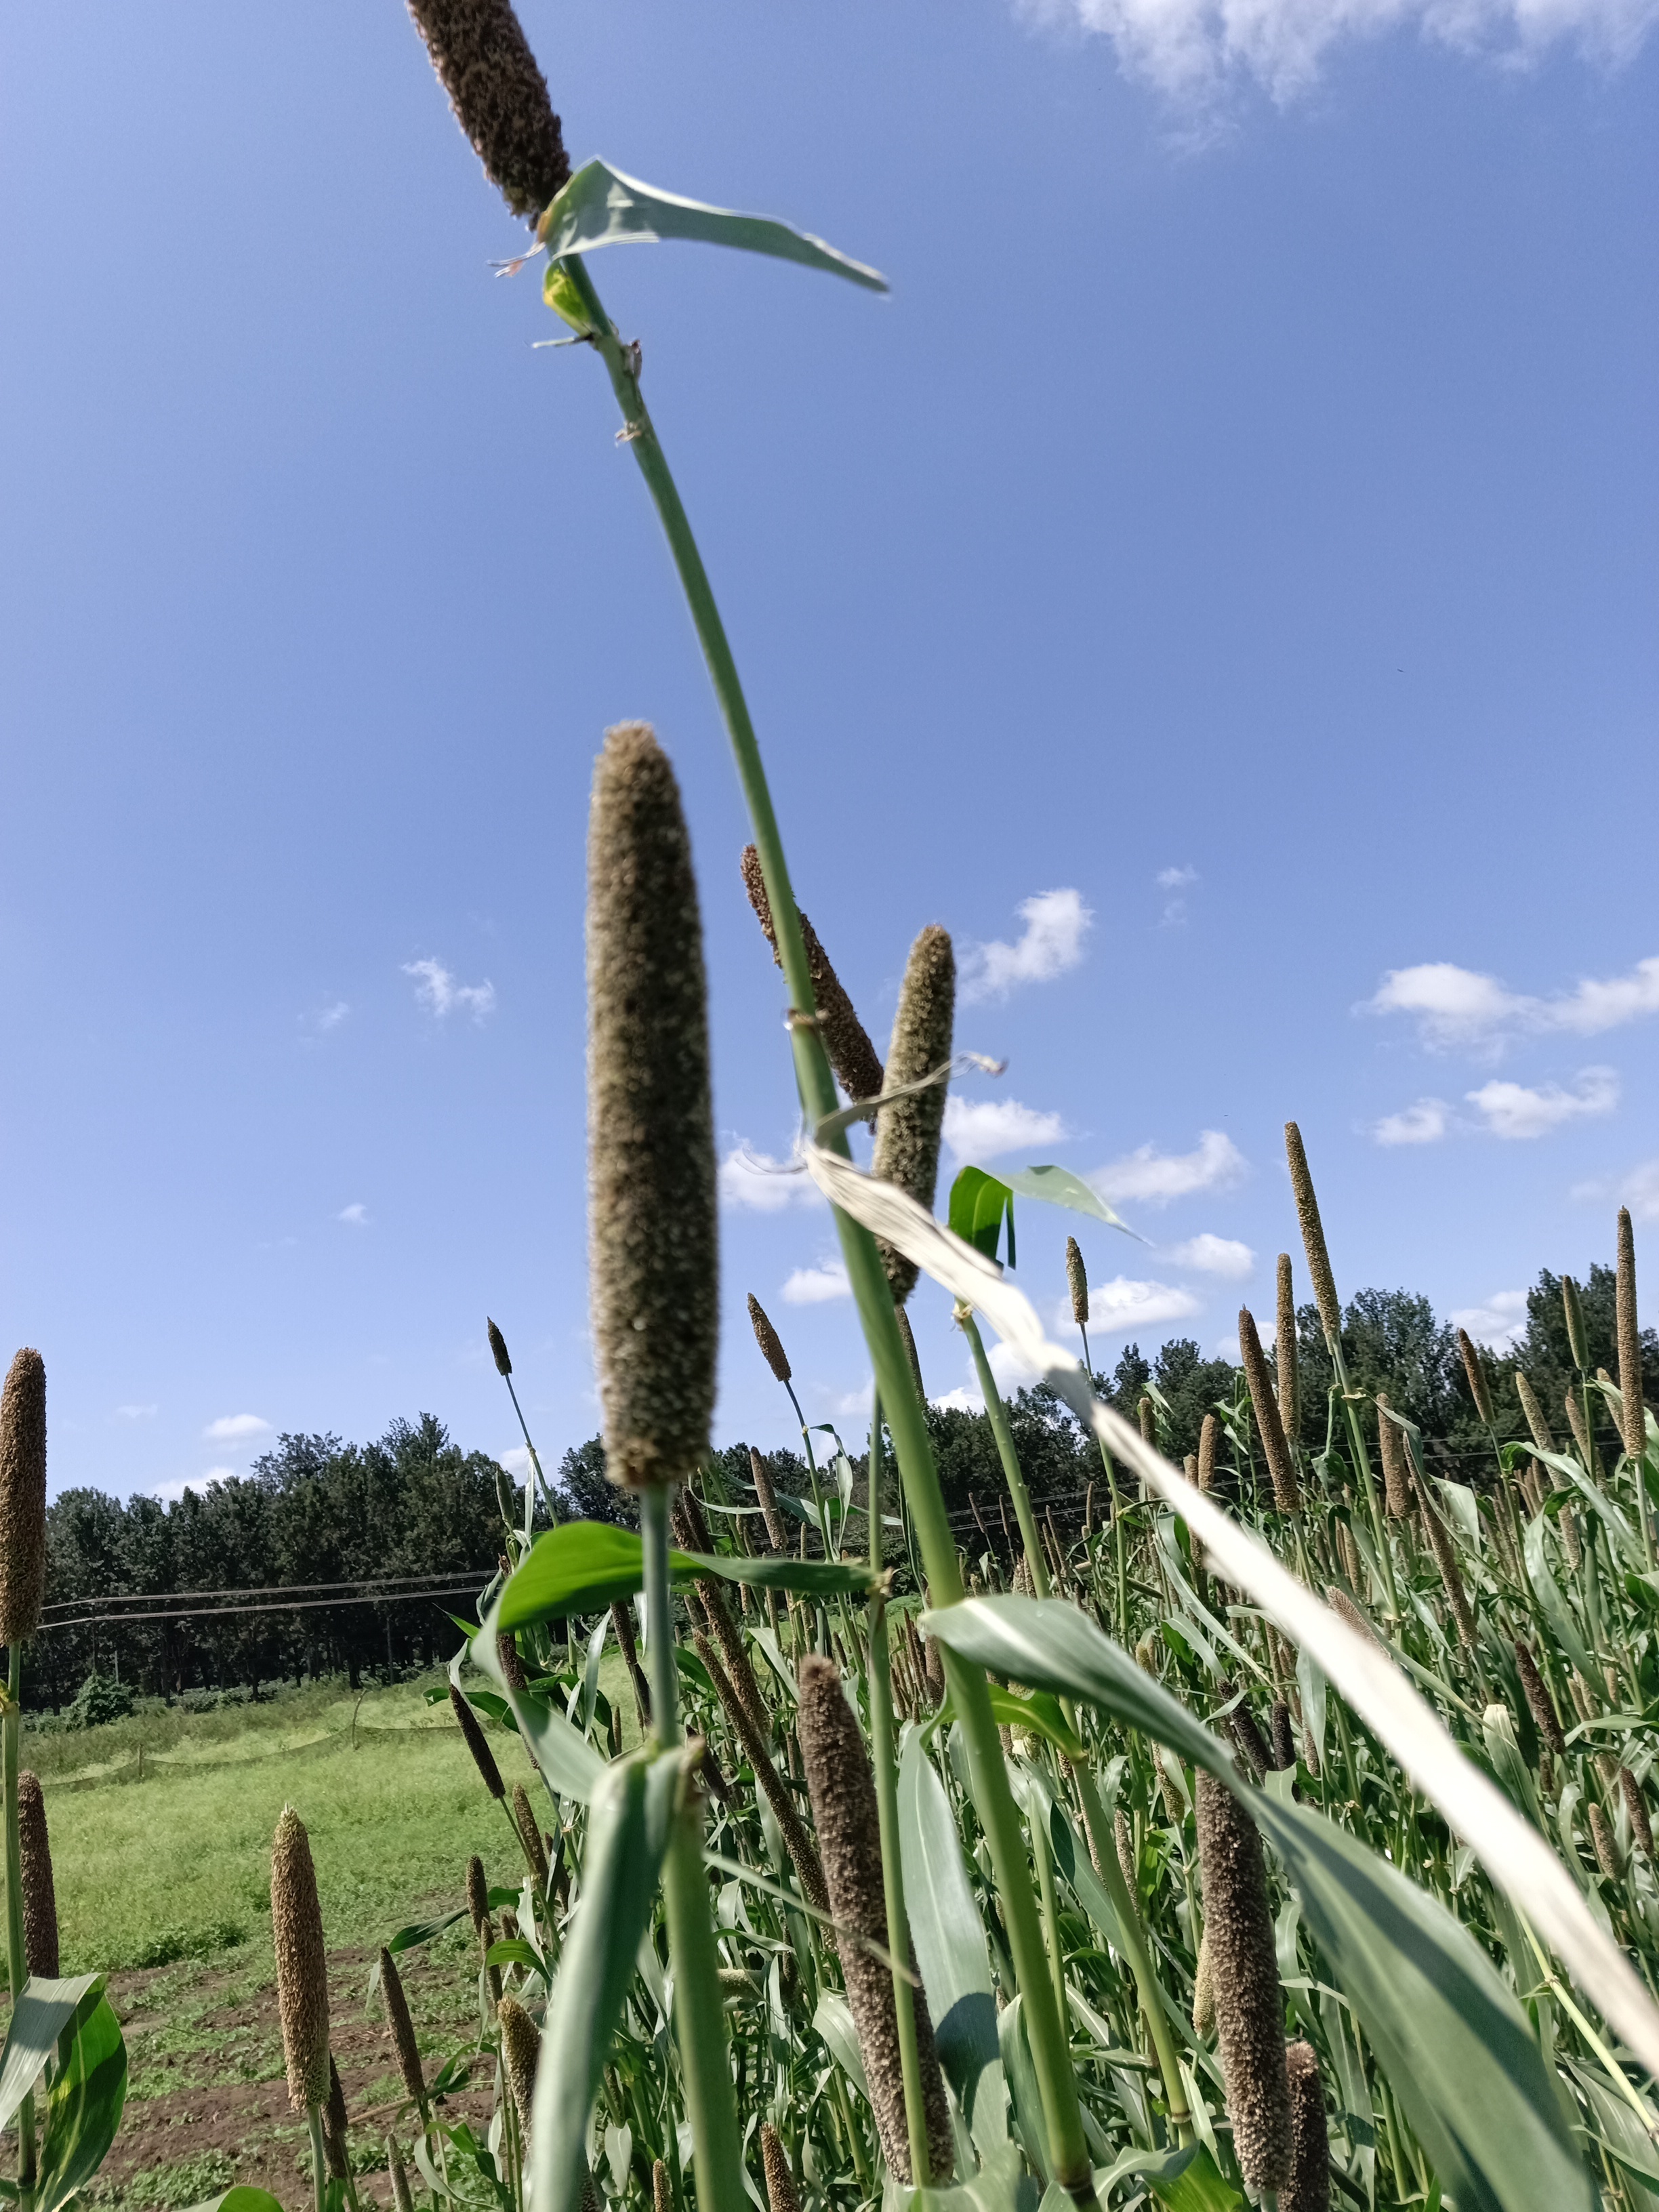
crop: pearl millet
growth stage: heading tuber
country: Tanzania
